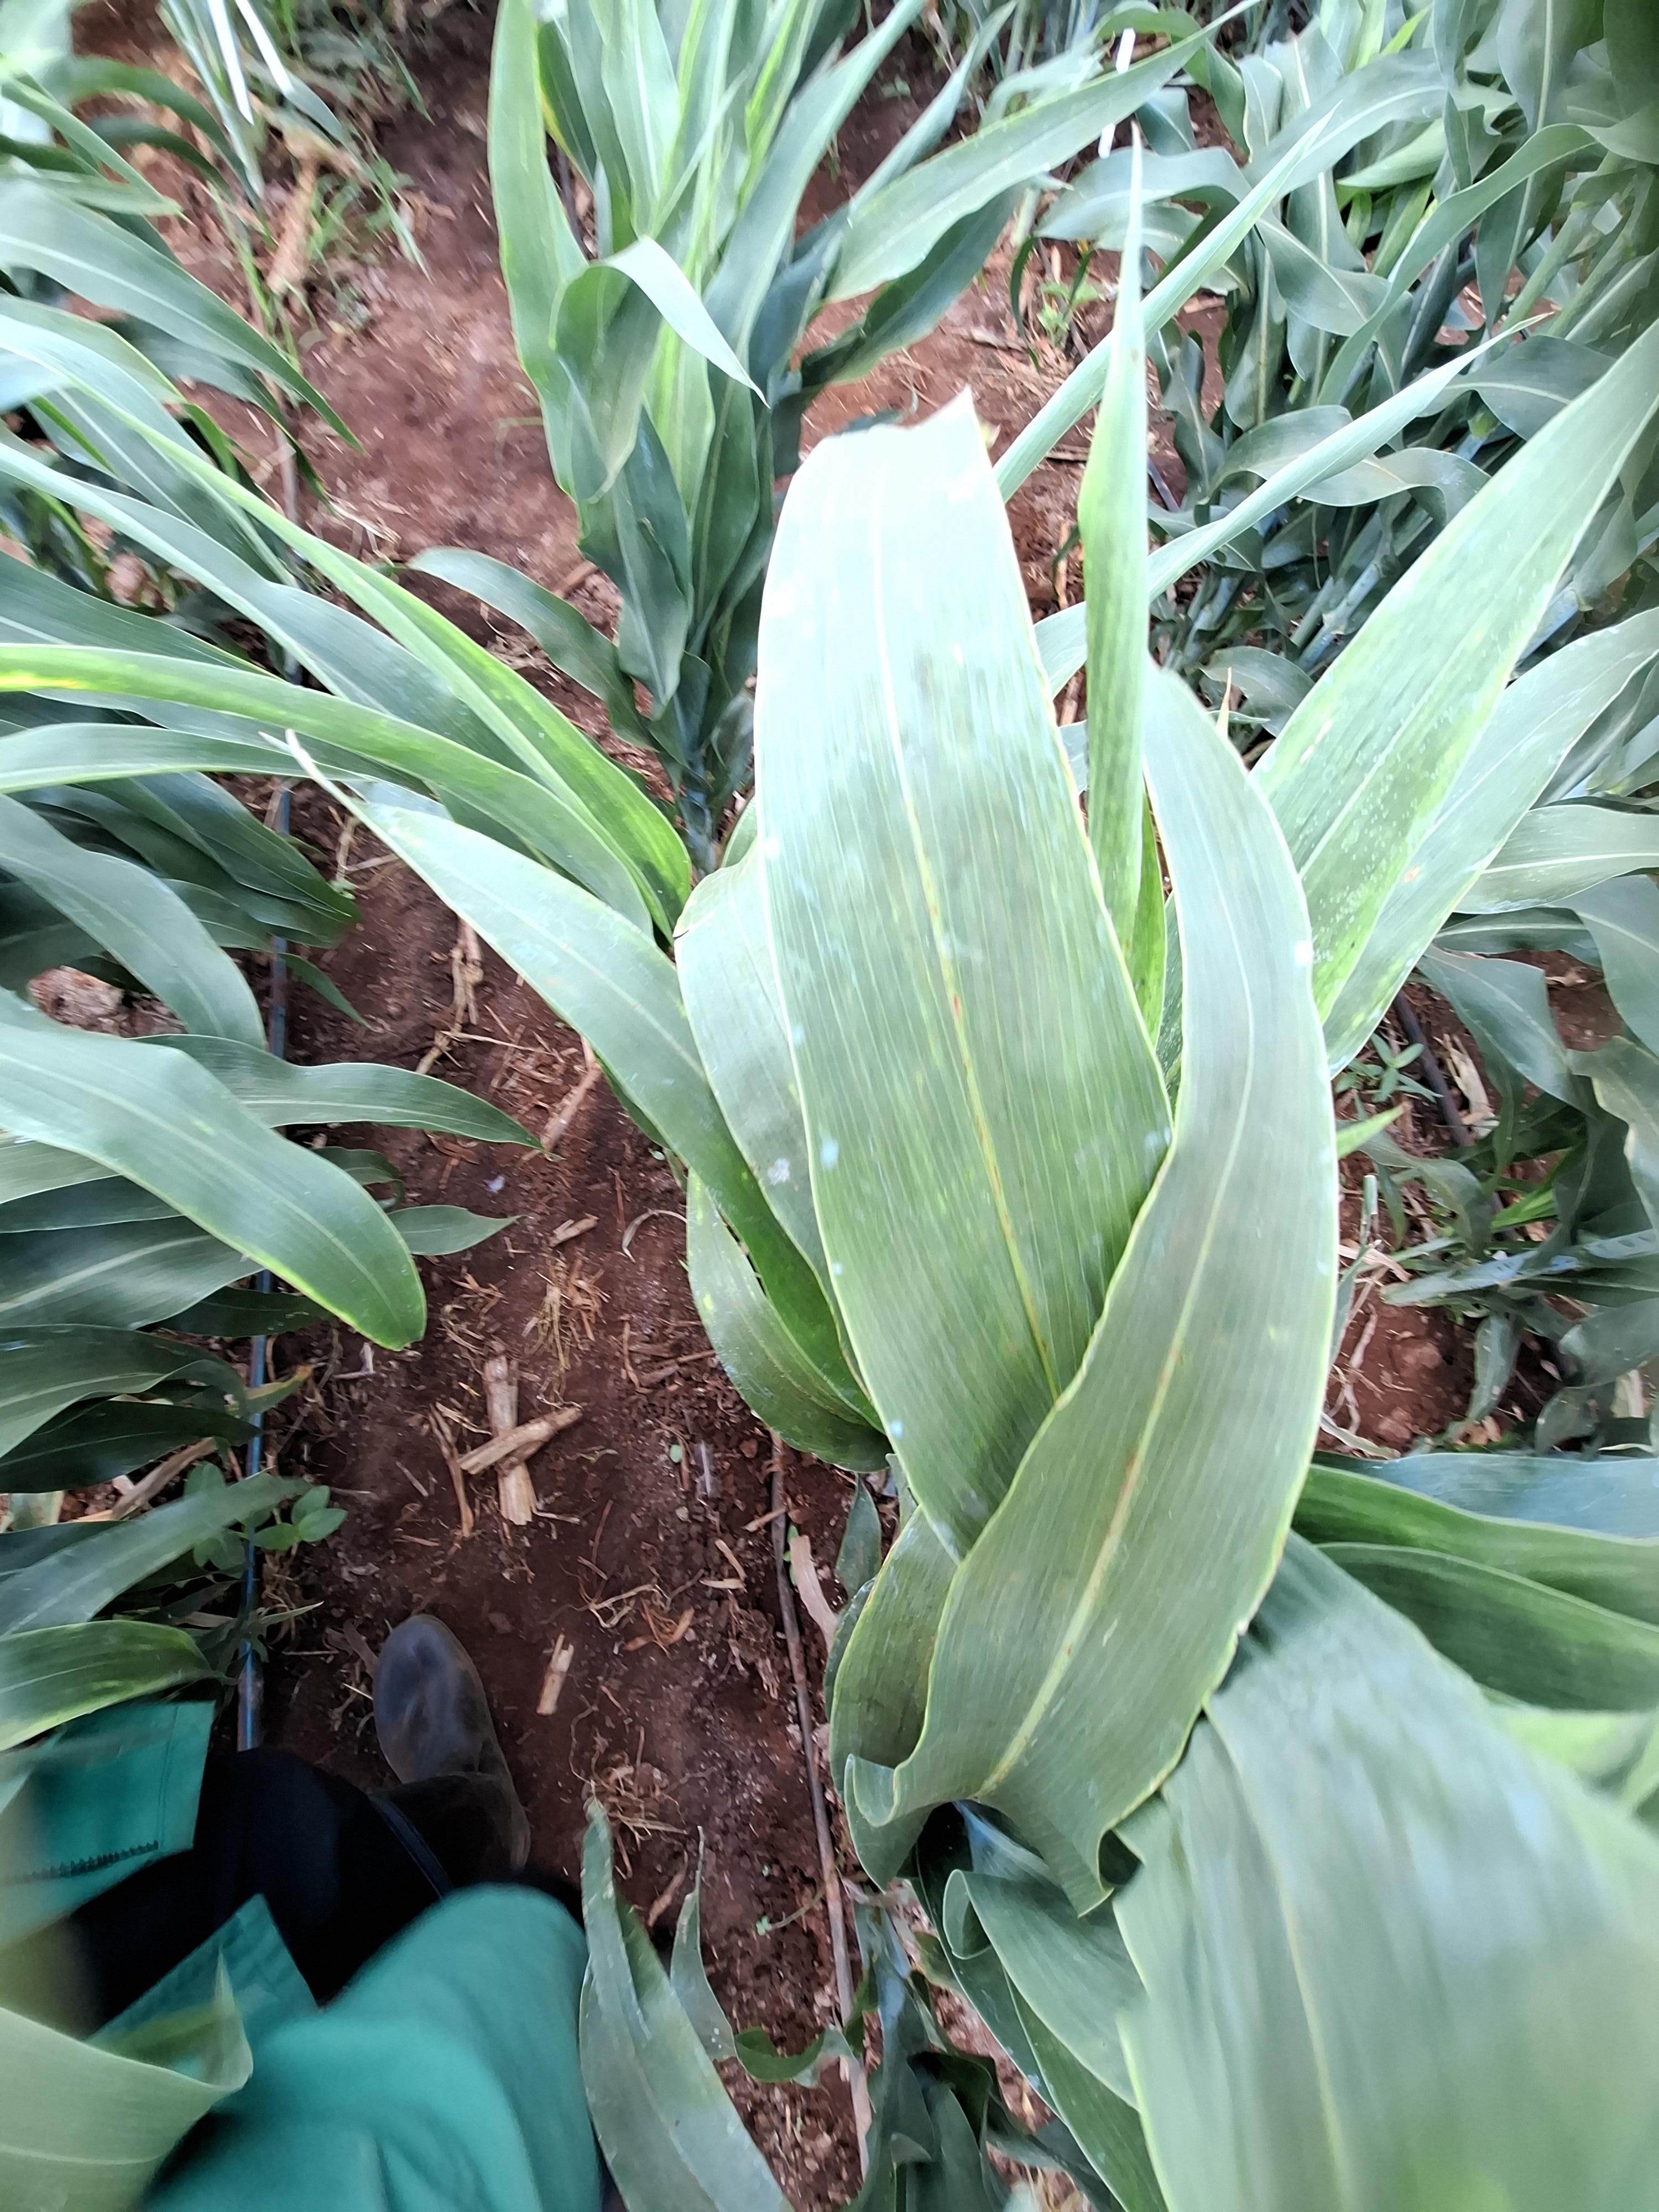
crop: sorghum
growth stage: vegetative
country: Kenya
